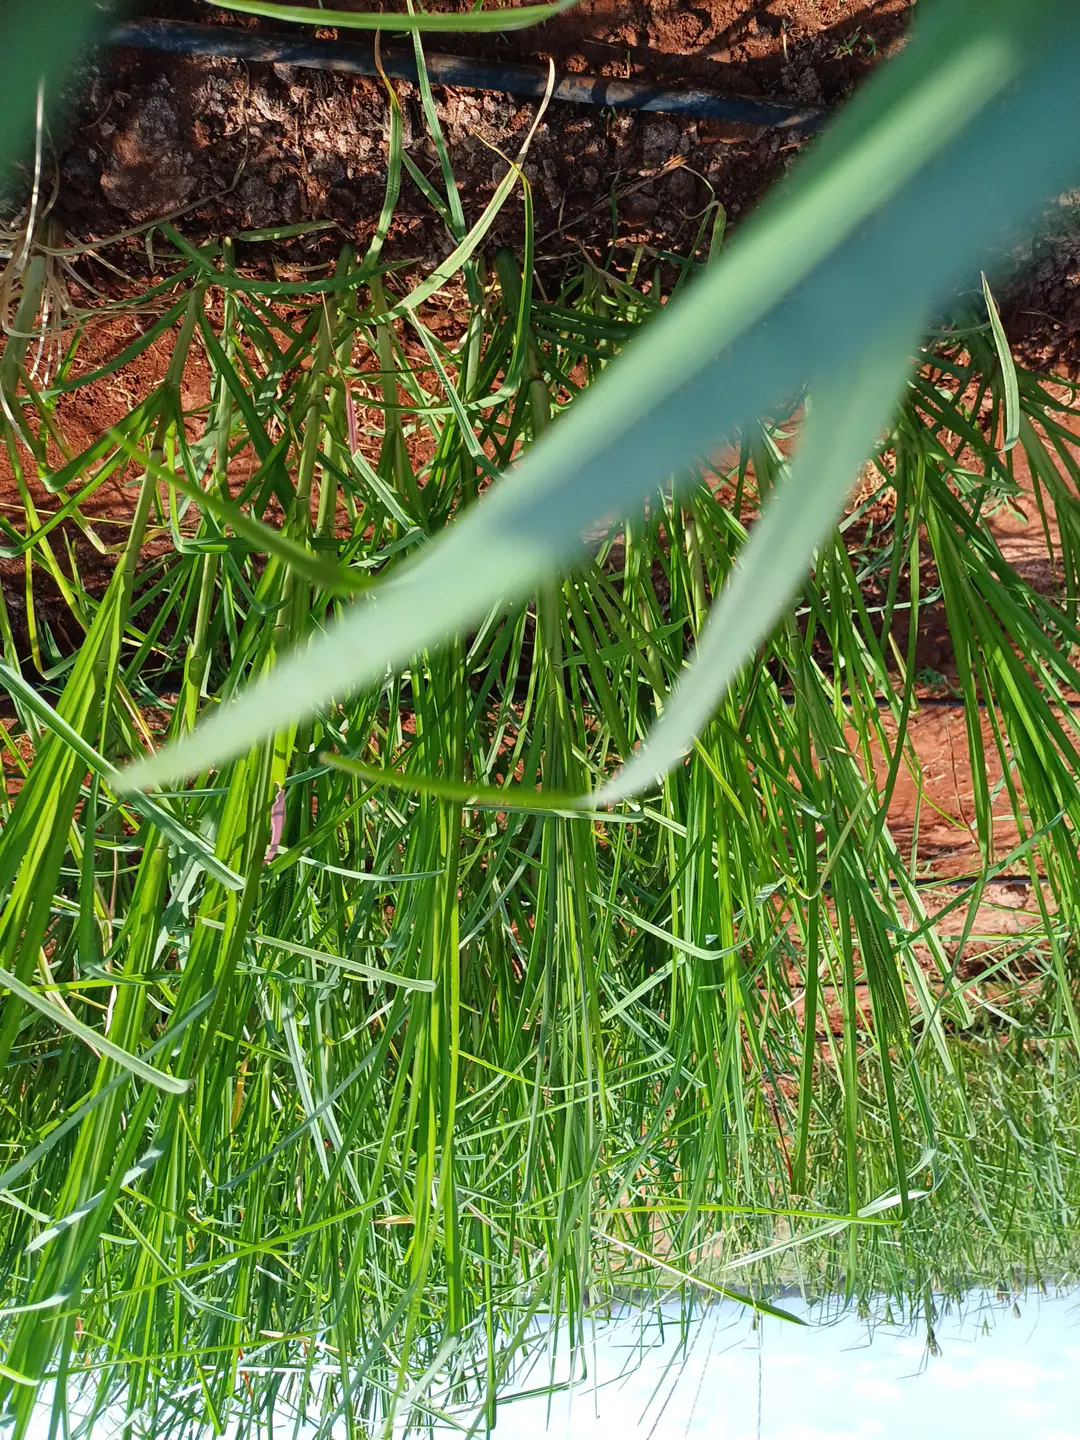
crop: finger millet
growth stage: flowering
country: Kenya
